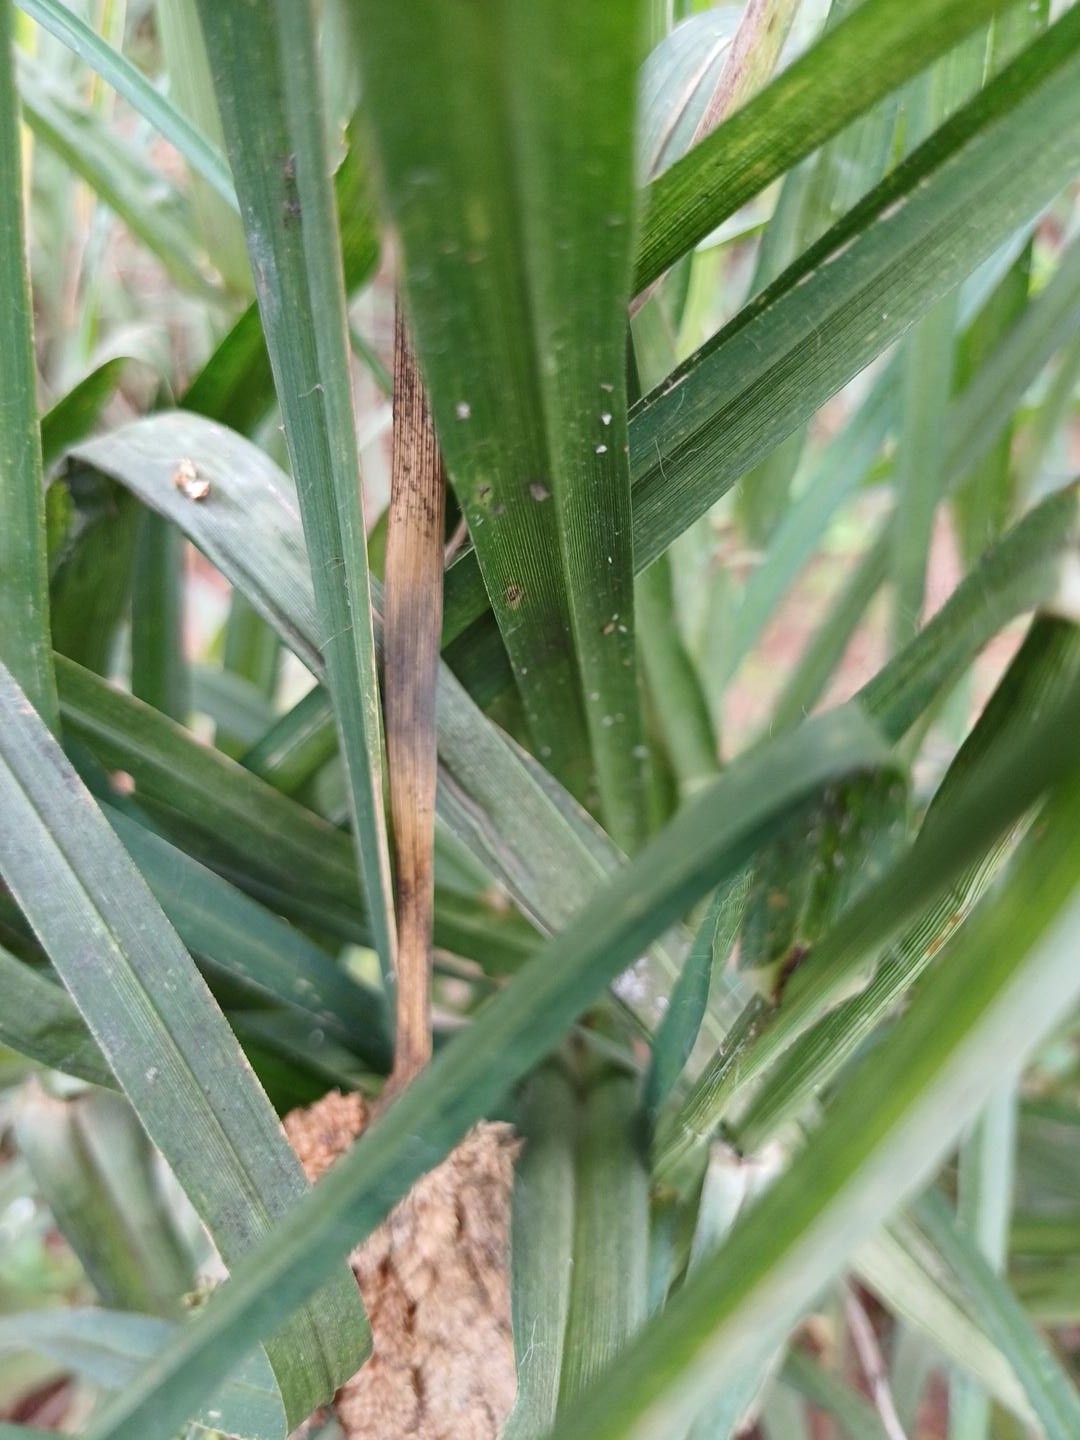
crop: finger millet
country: Kenya
